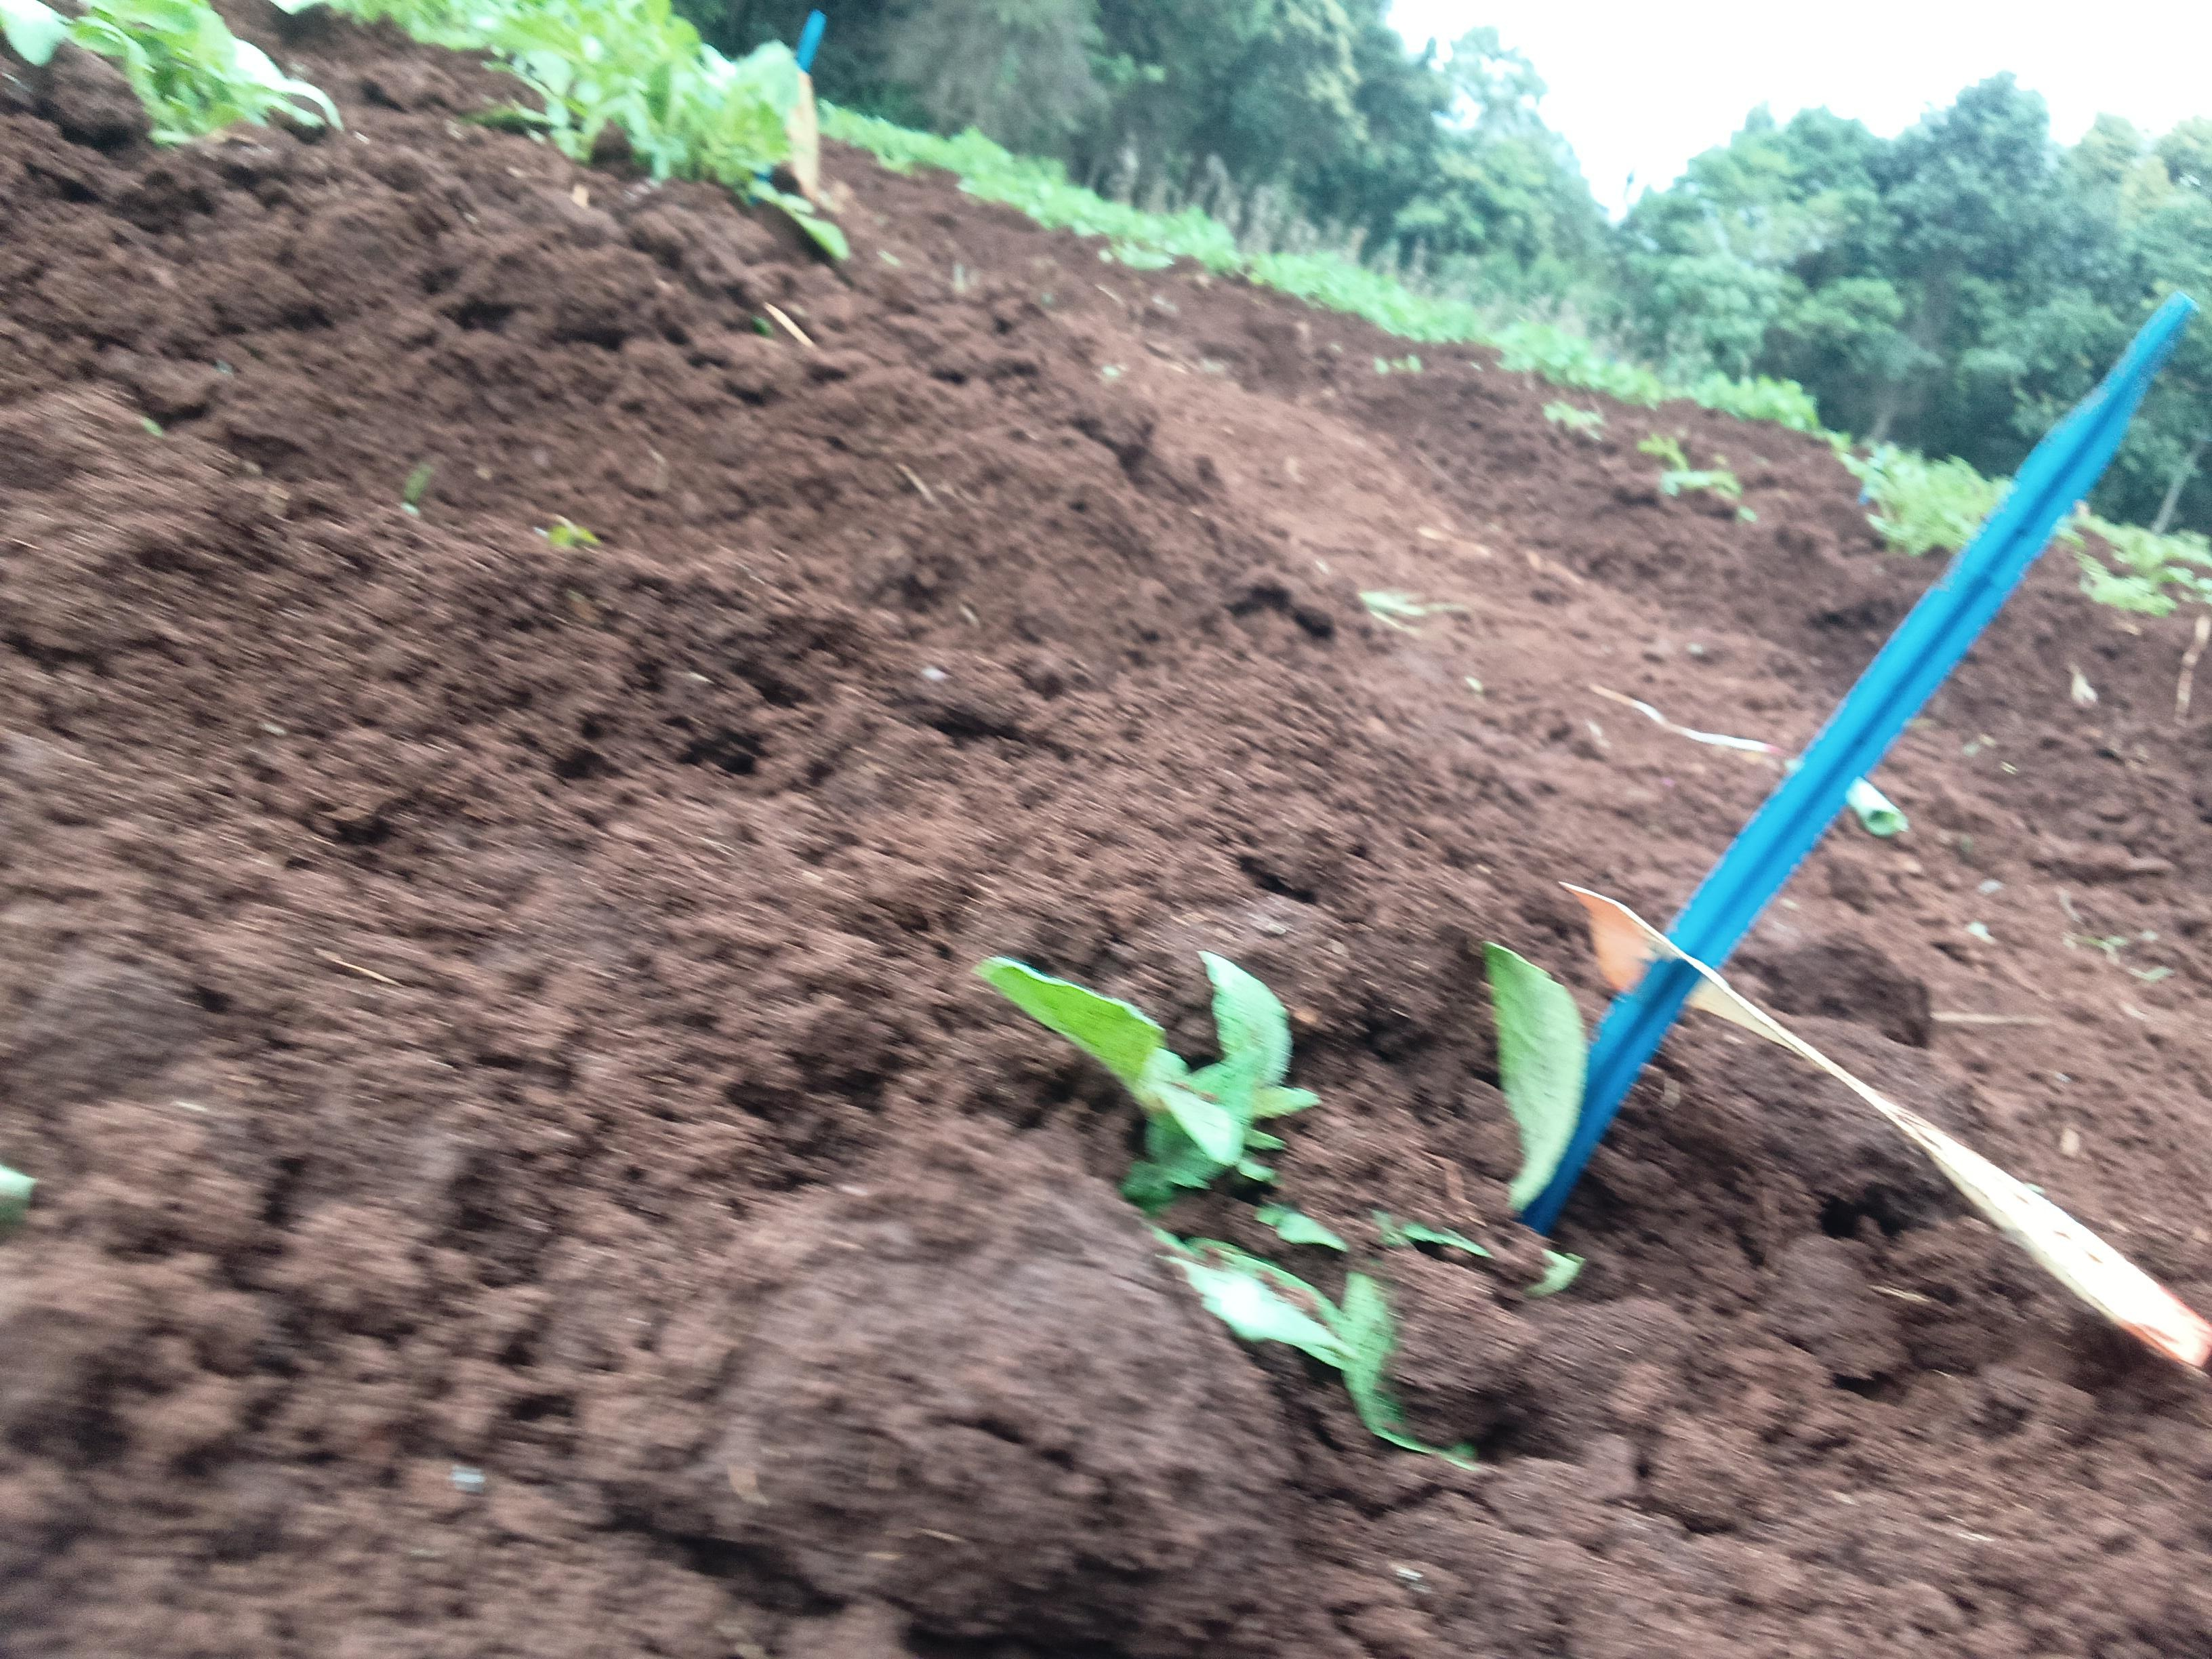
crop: potato
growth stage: sprouting emergence
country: Kenya
